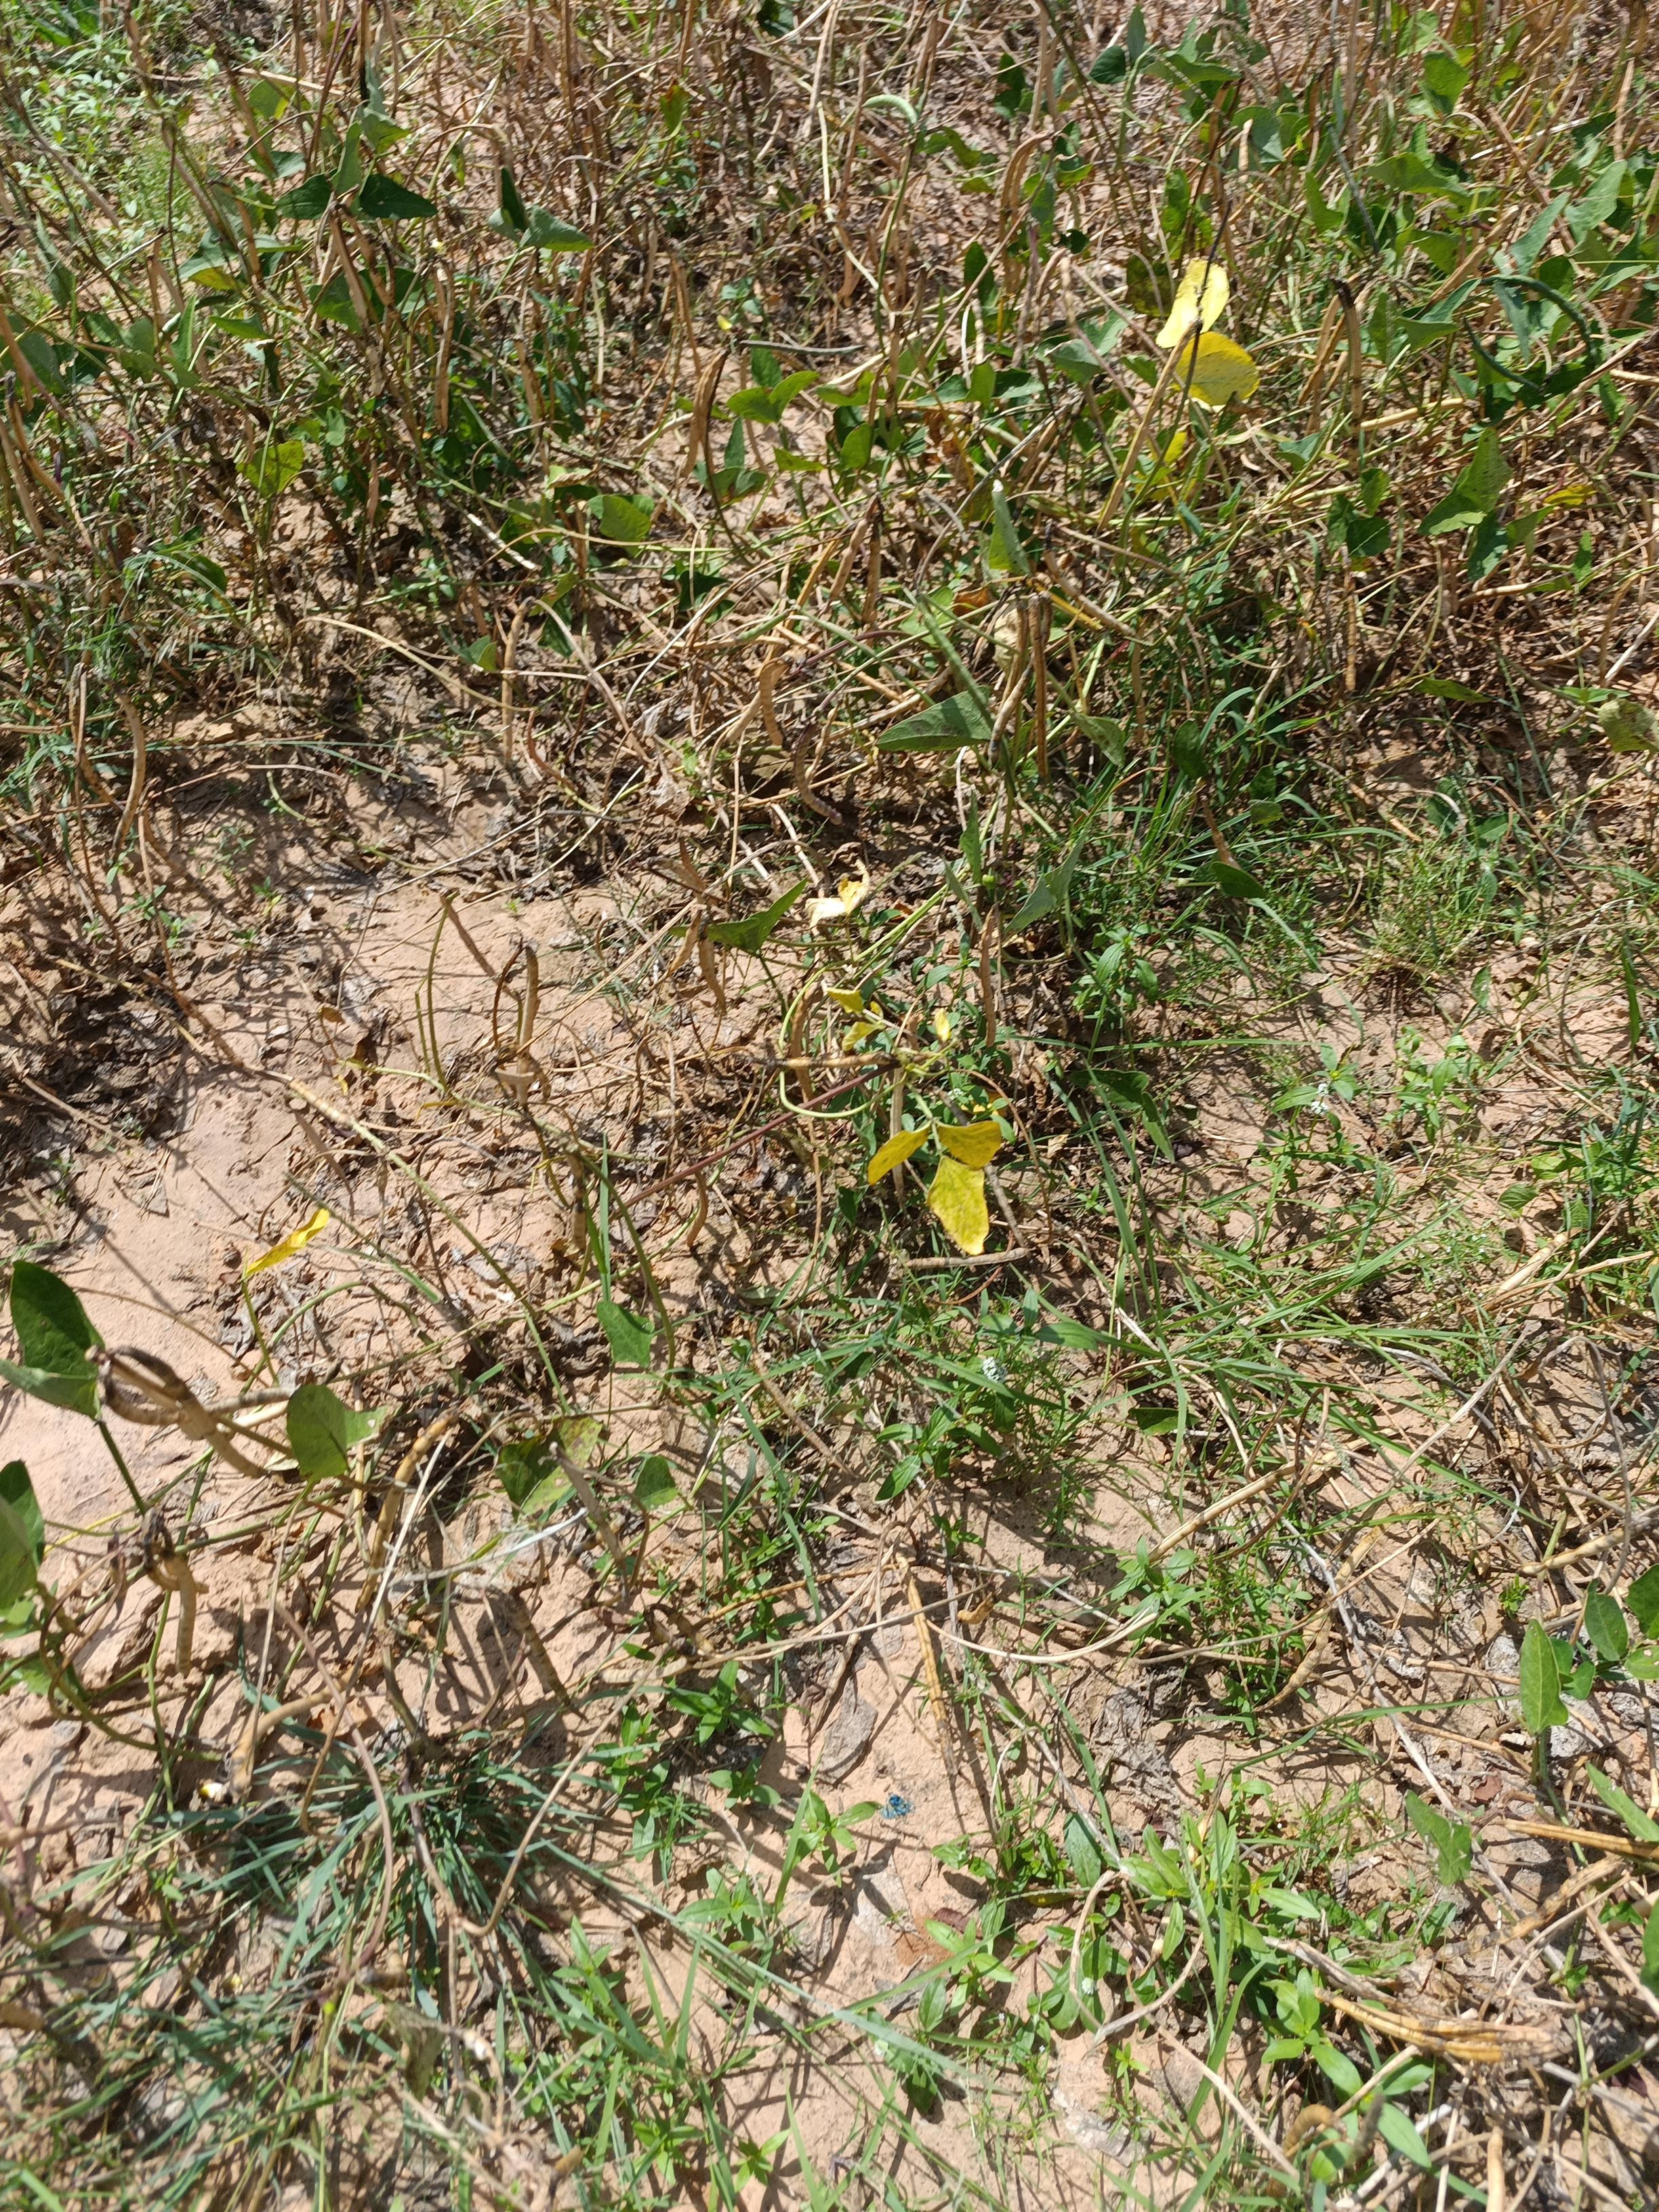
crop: cowpea
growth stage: maturity
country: Nigeria
